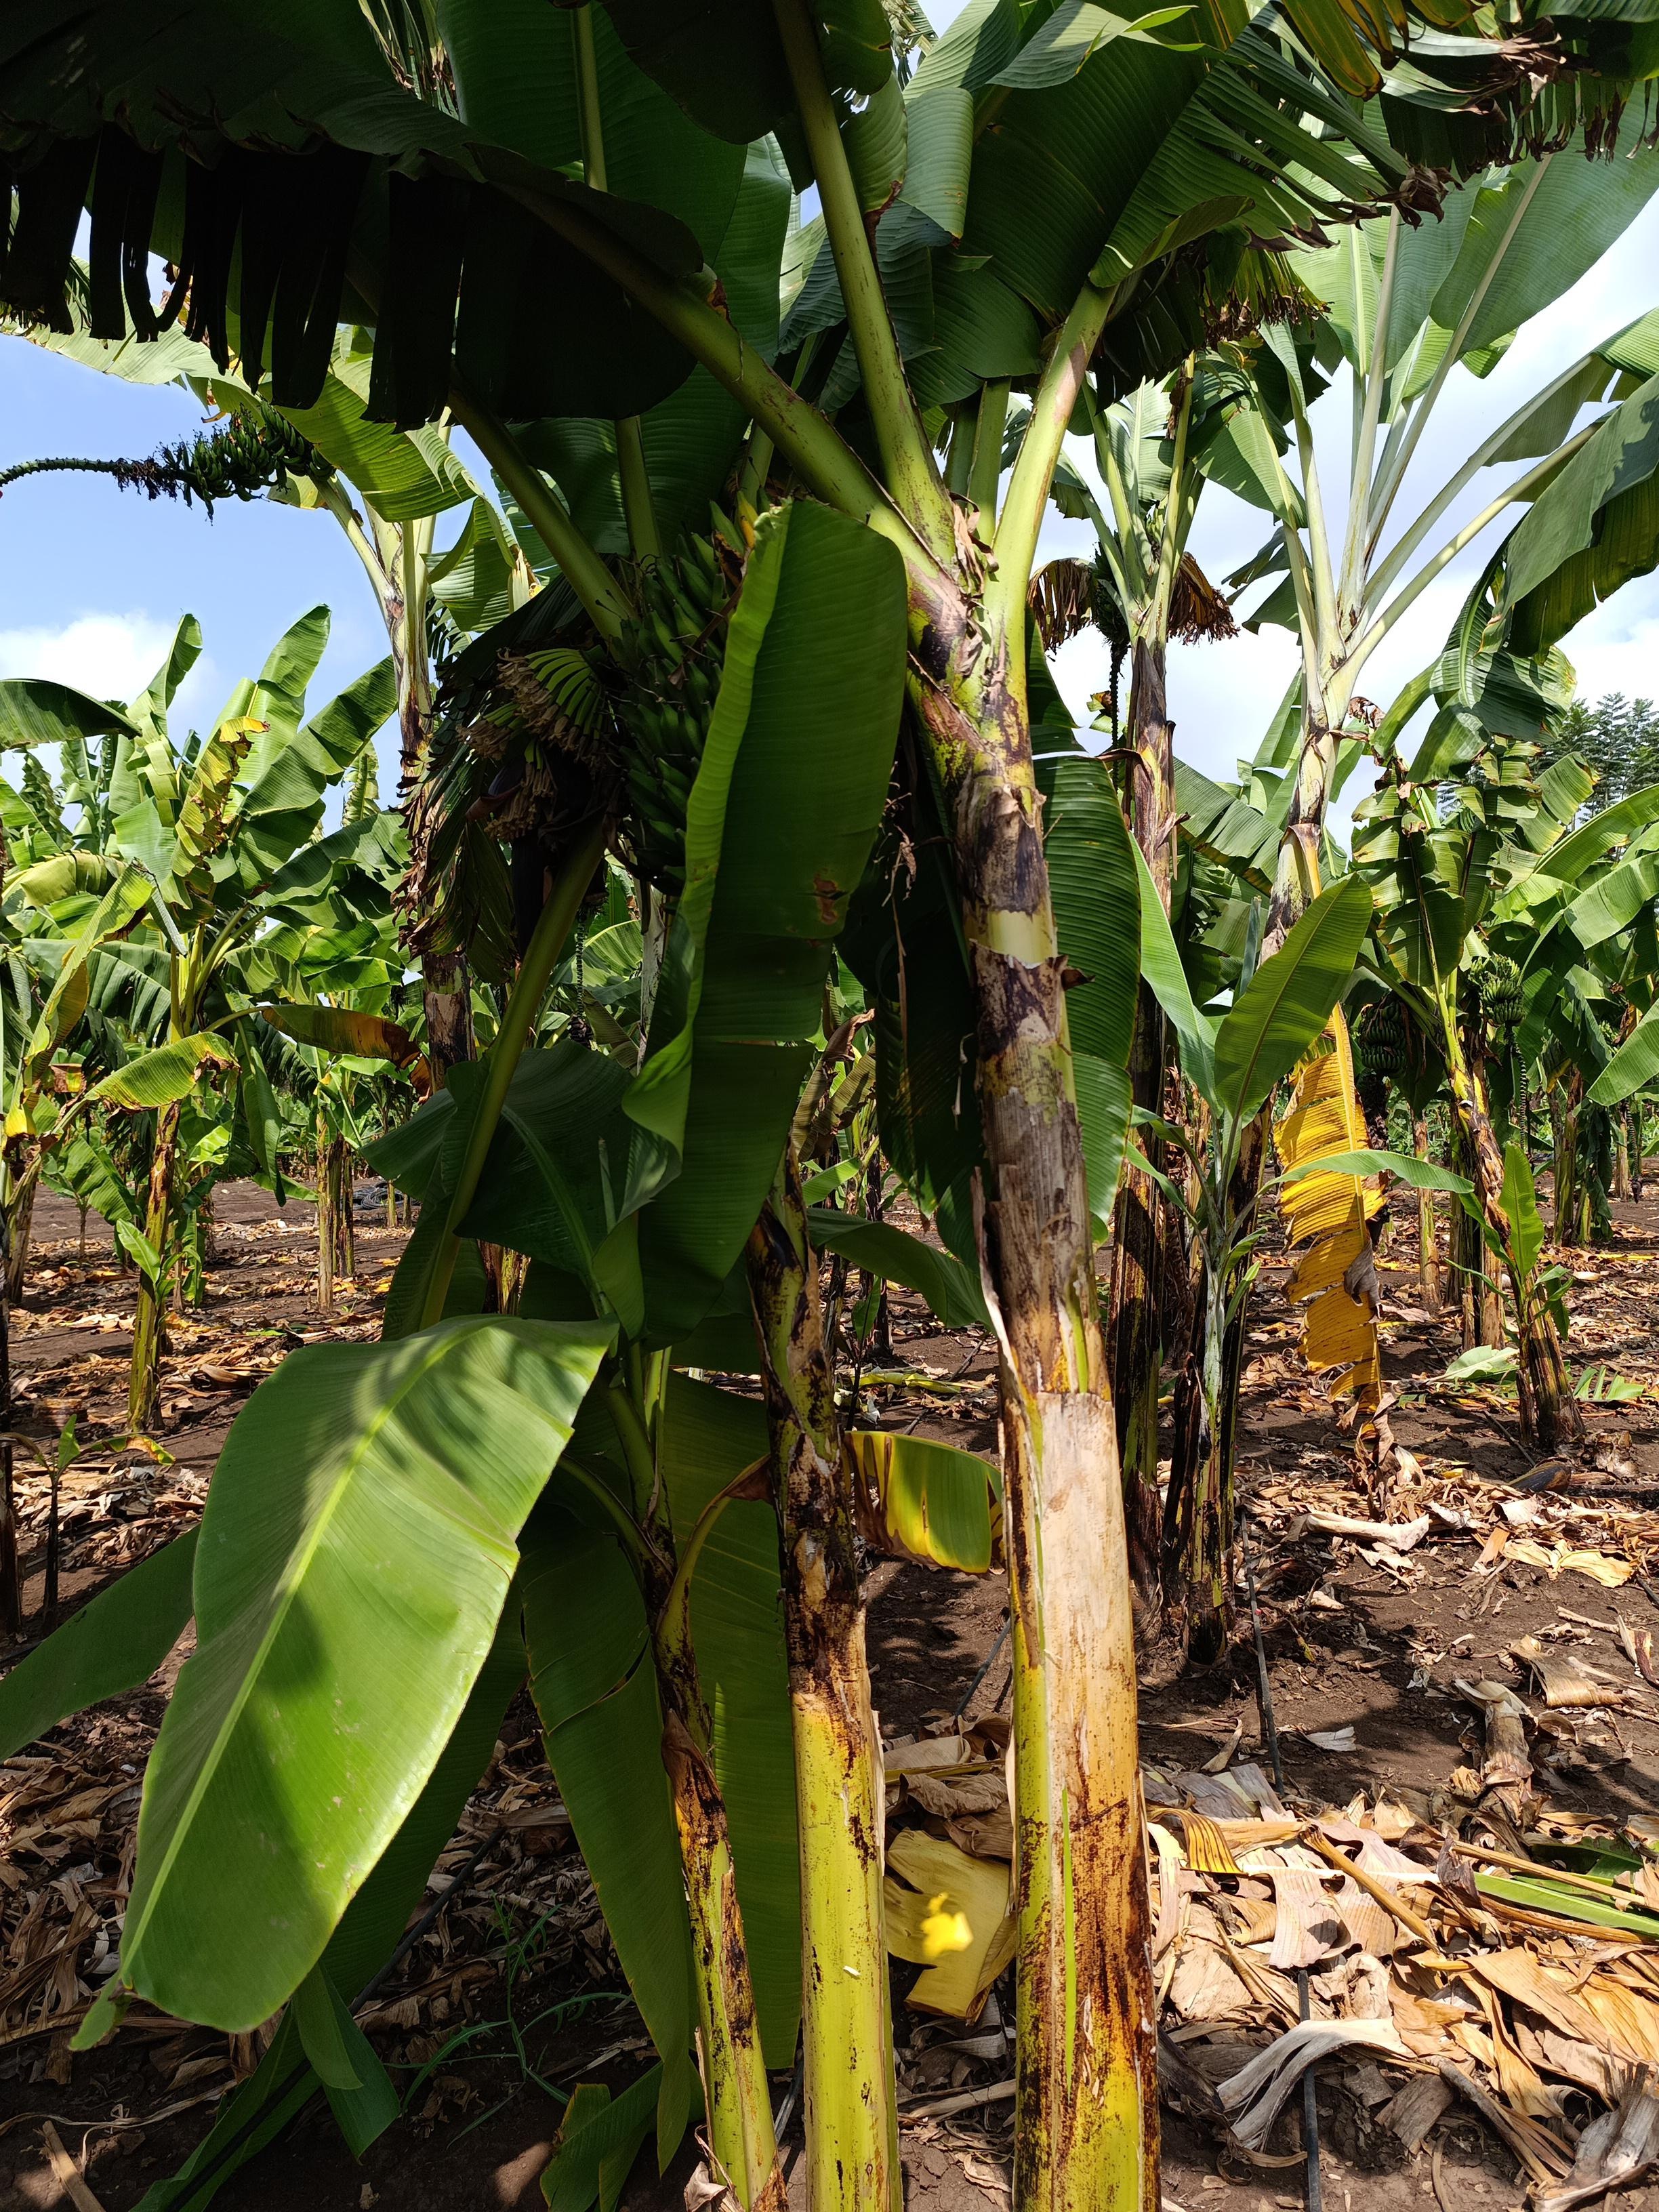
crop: banana
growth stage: maturity
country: Tanzania
